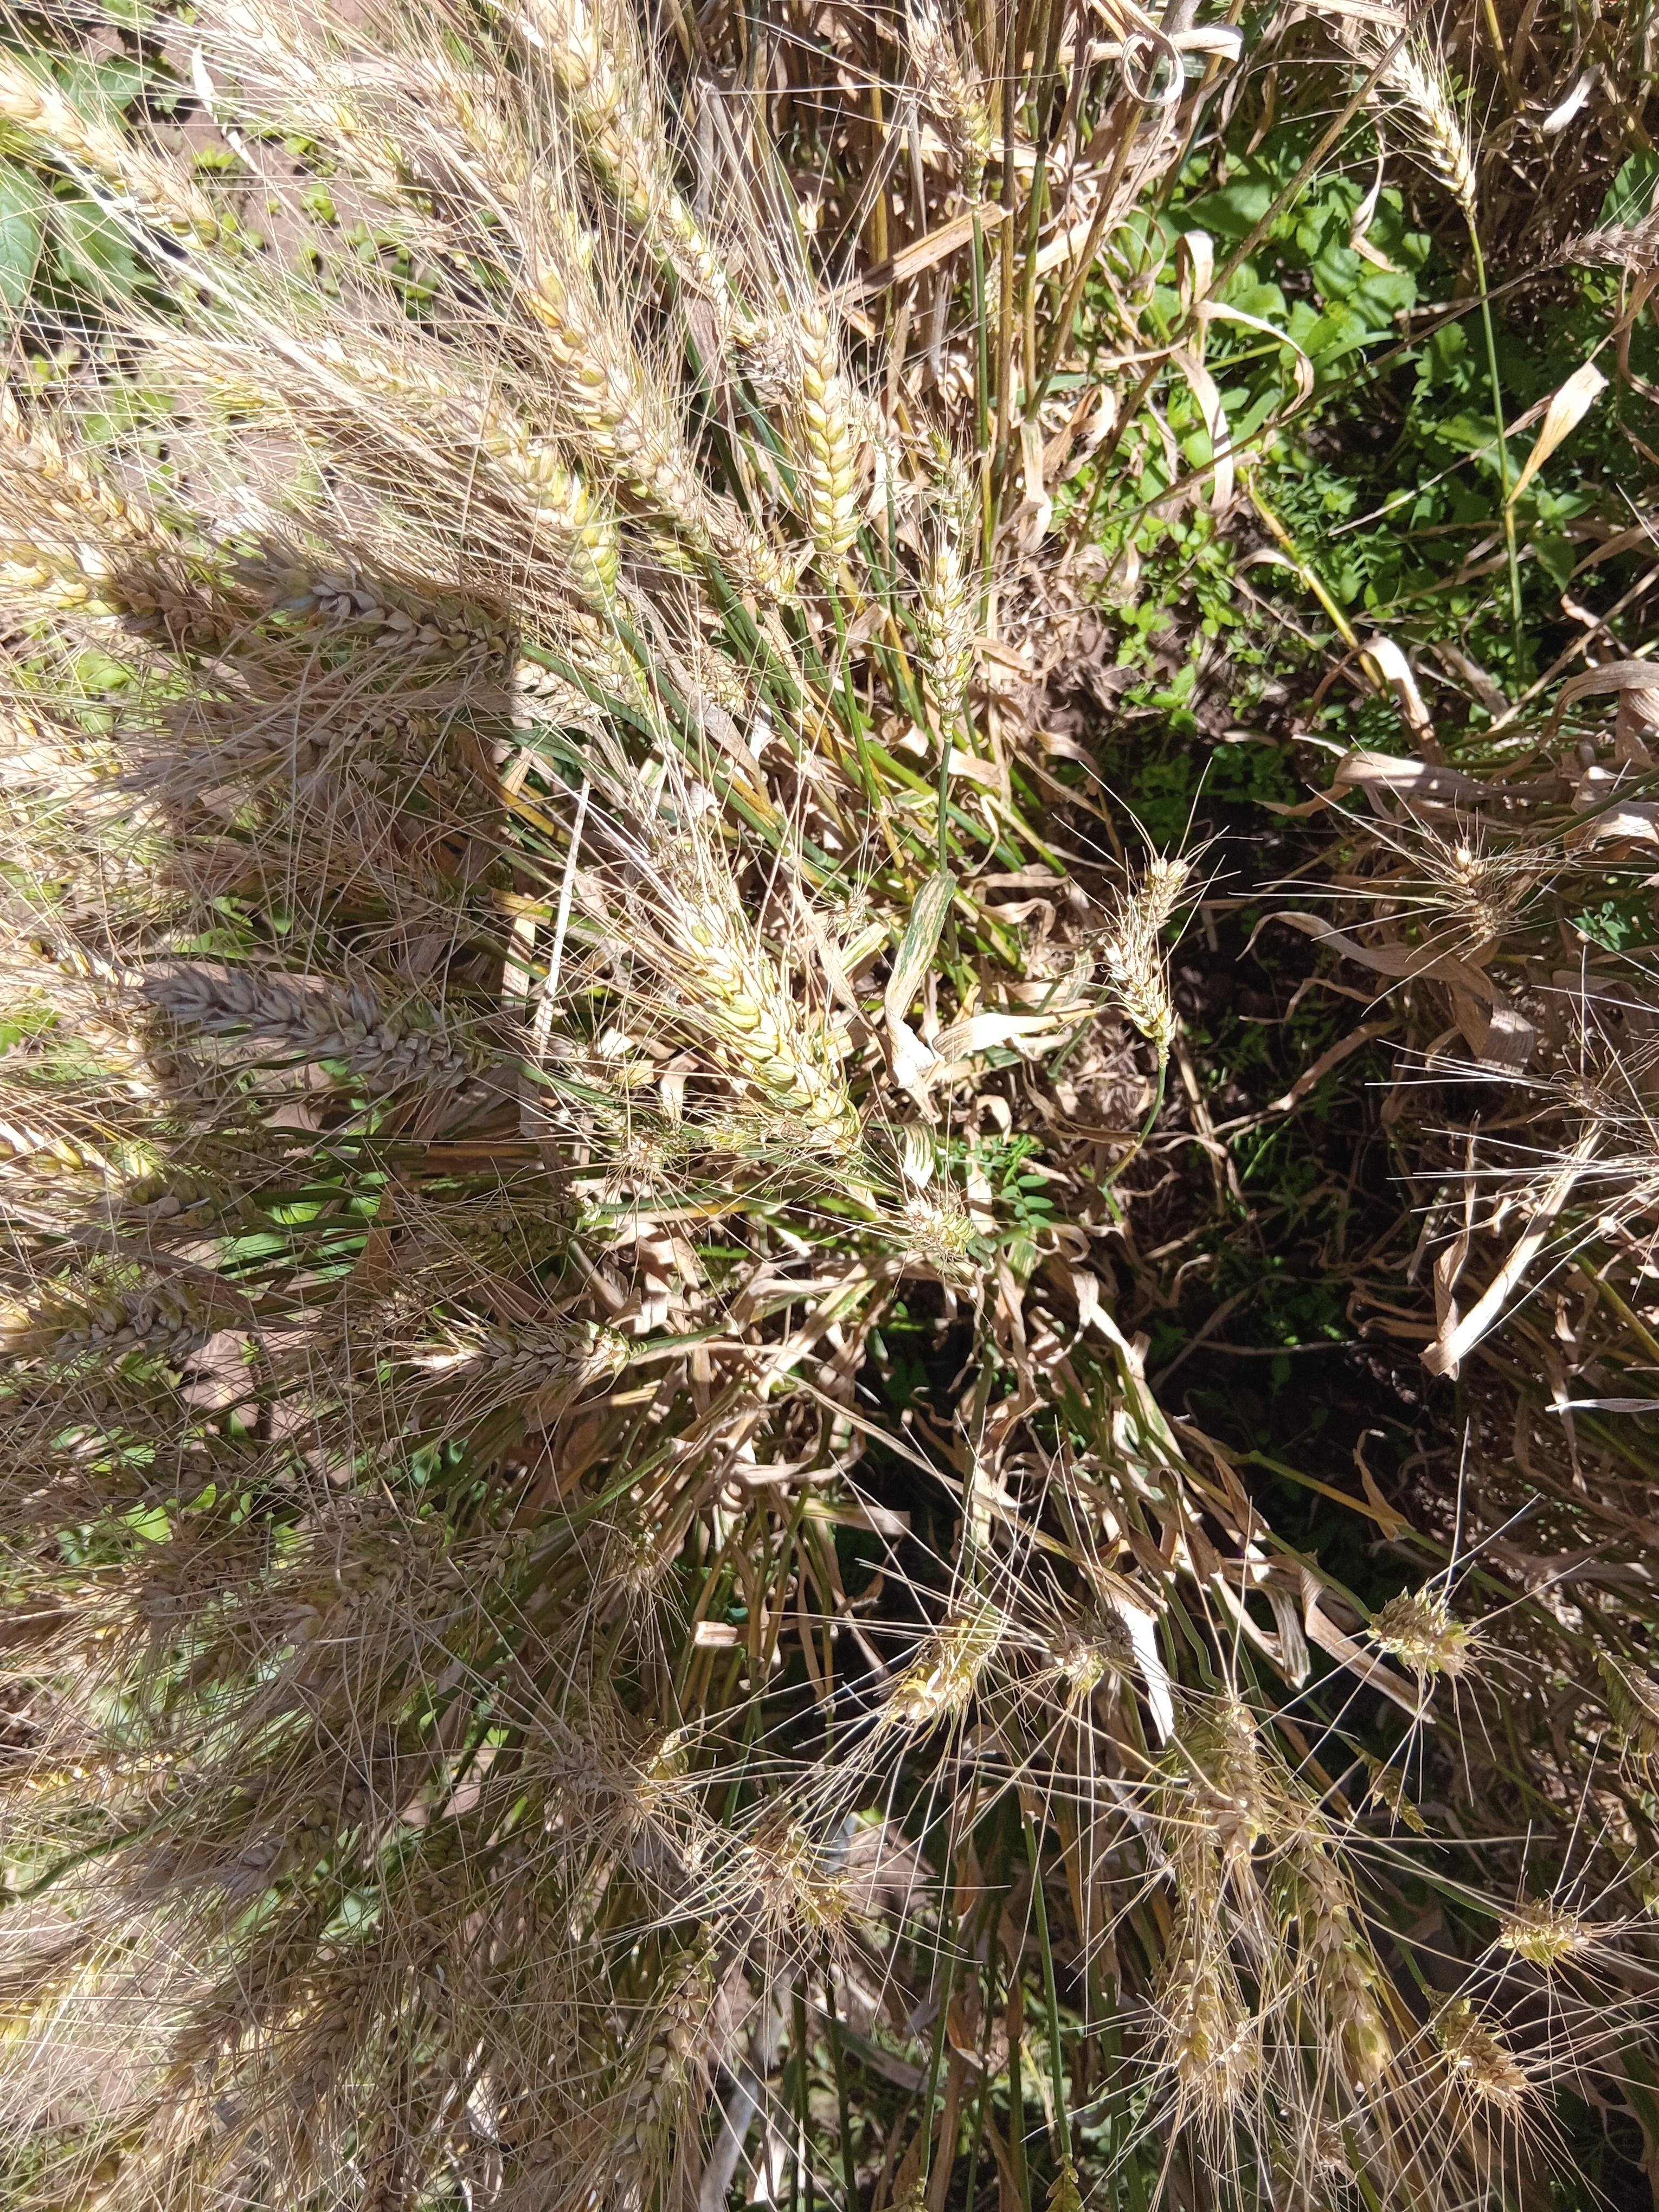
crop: wheat
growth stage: maturity
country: Kenya
